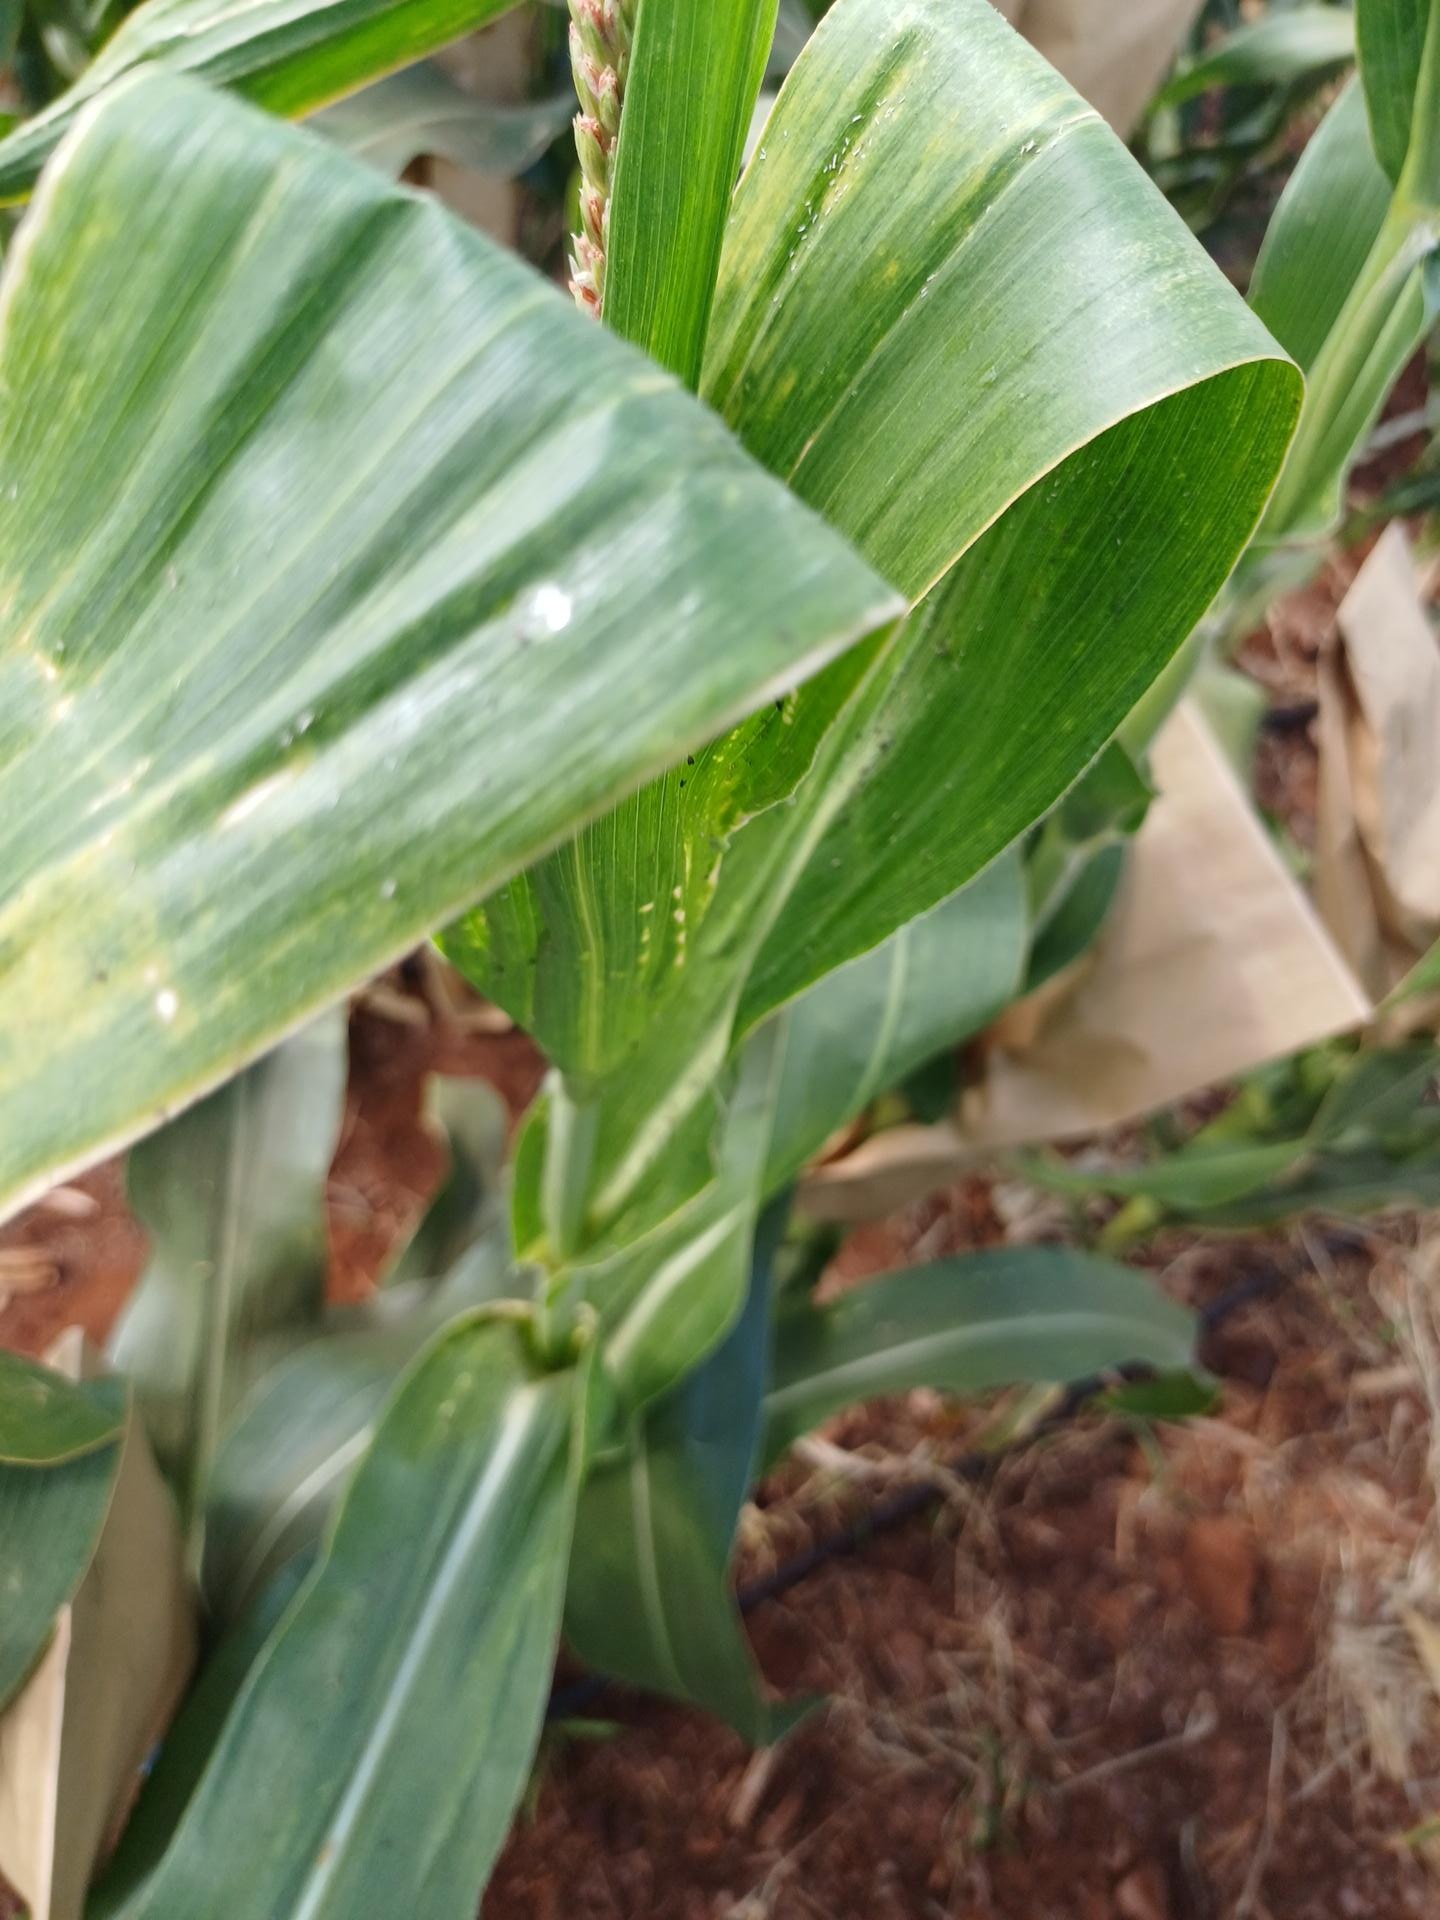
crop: maize
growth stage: flowering
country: Kenya
